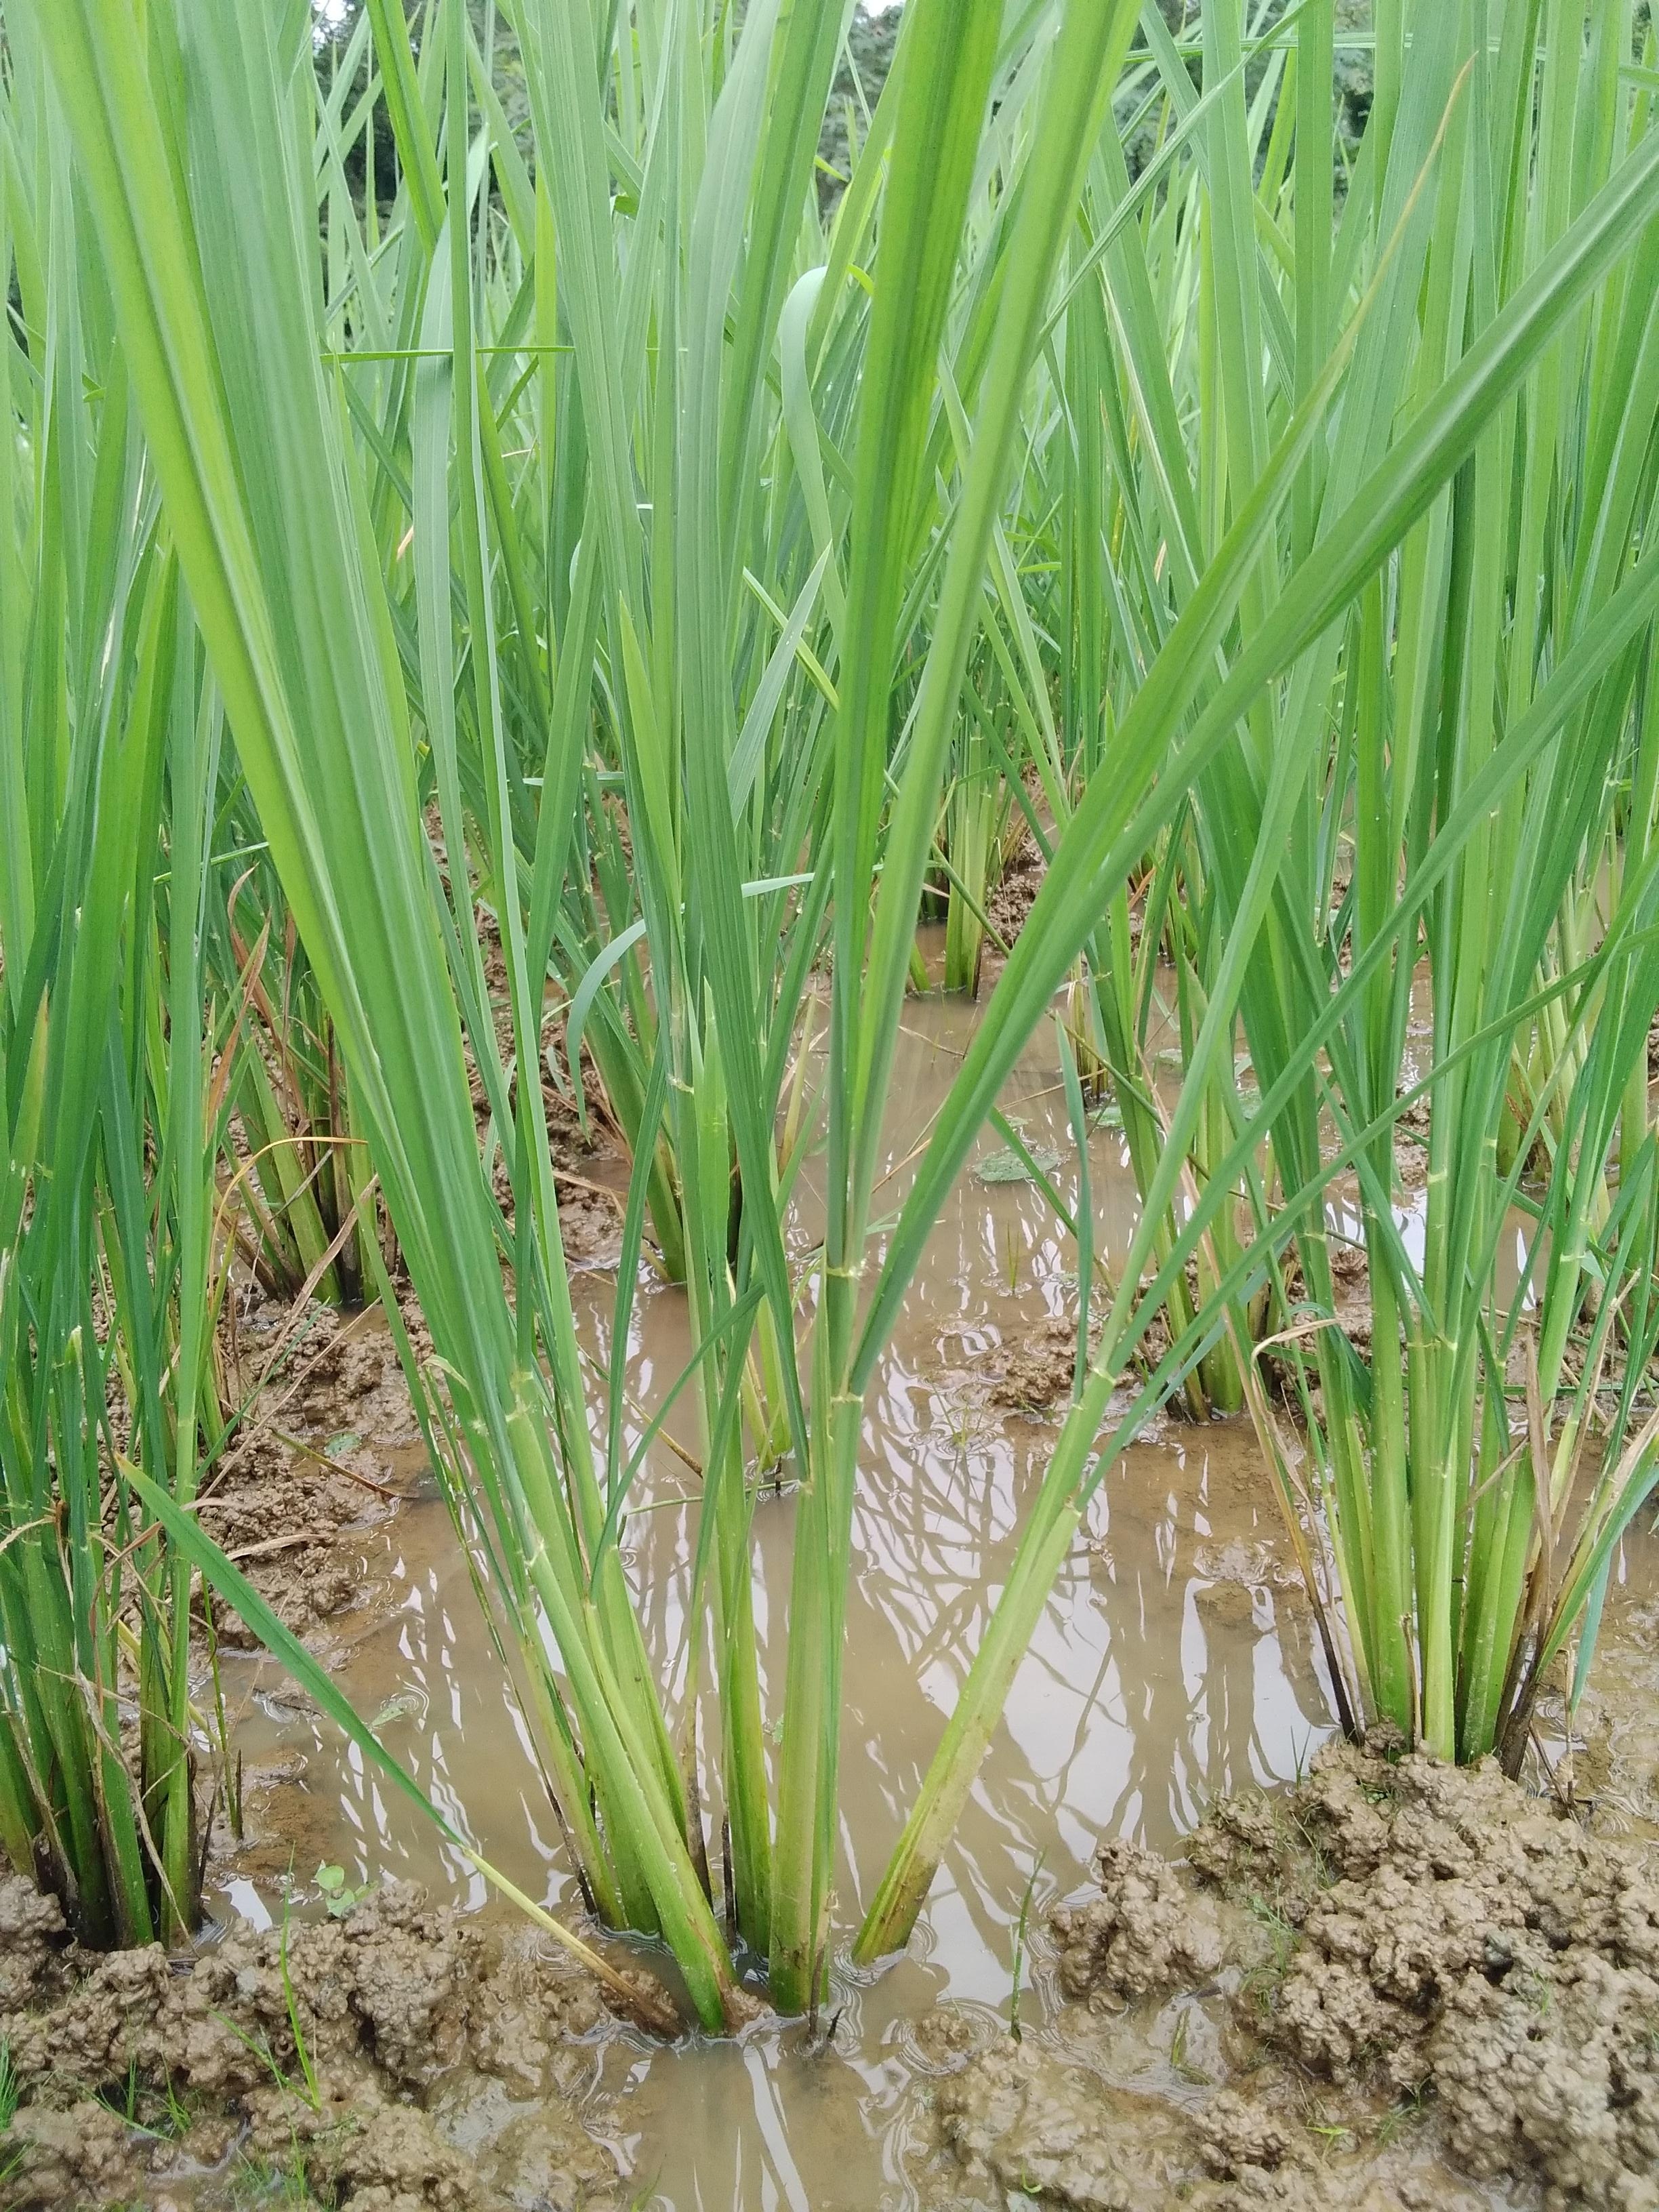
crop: rice
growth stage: vegetative
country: Nigeria
